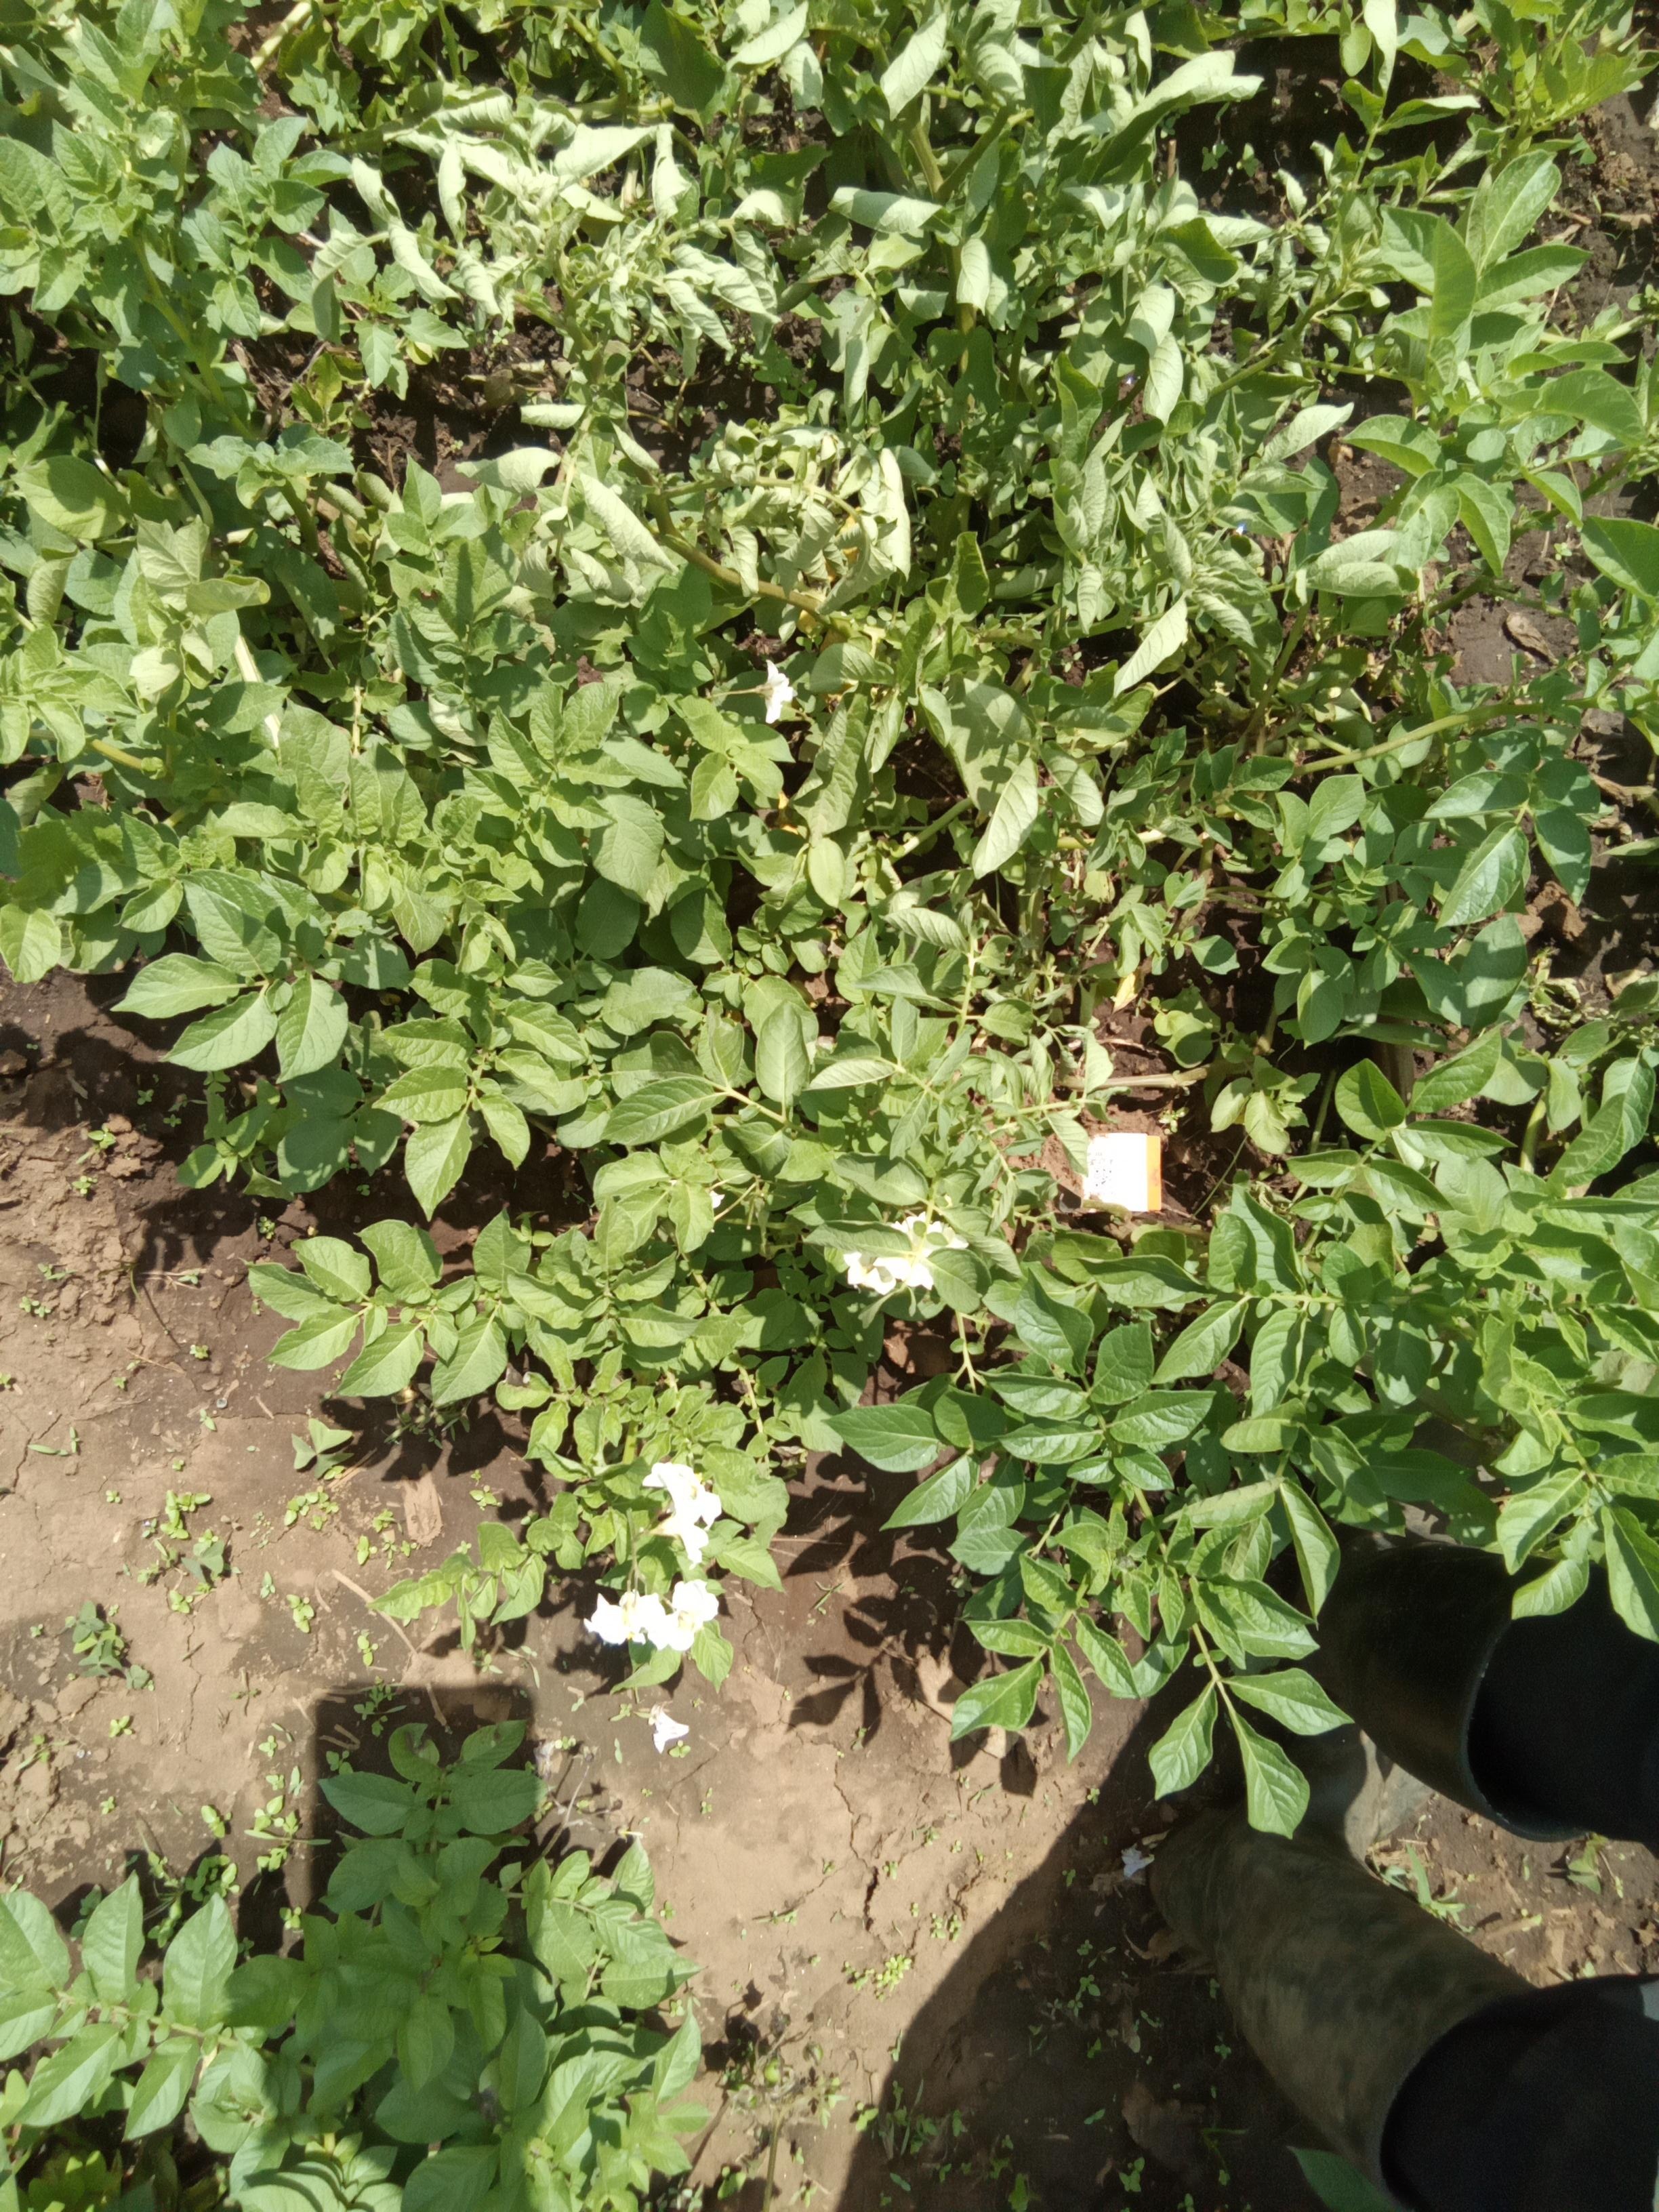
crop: potato
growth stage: flowering
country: Kenya
